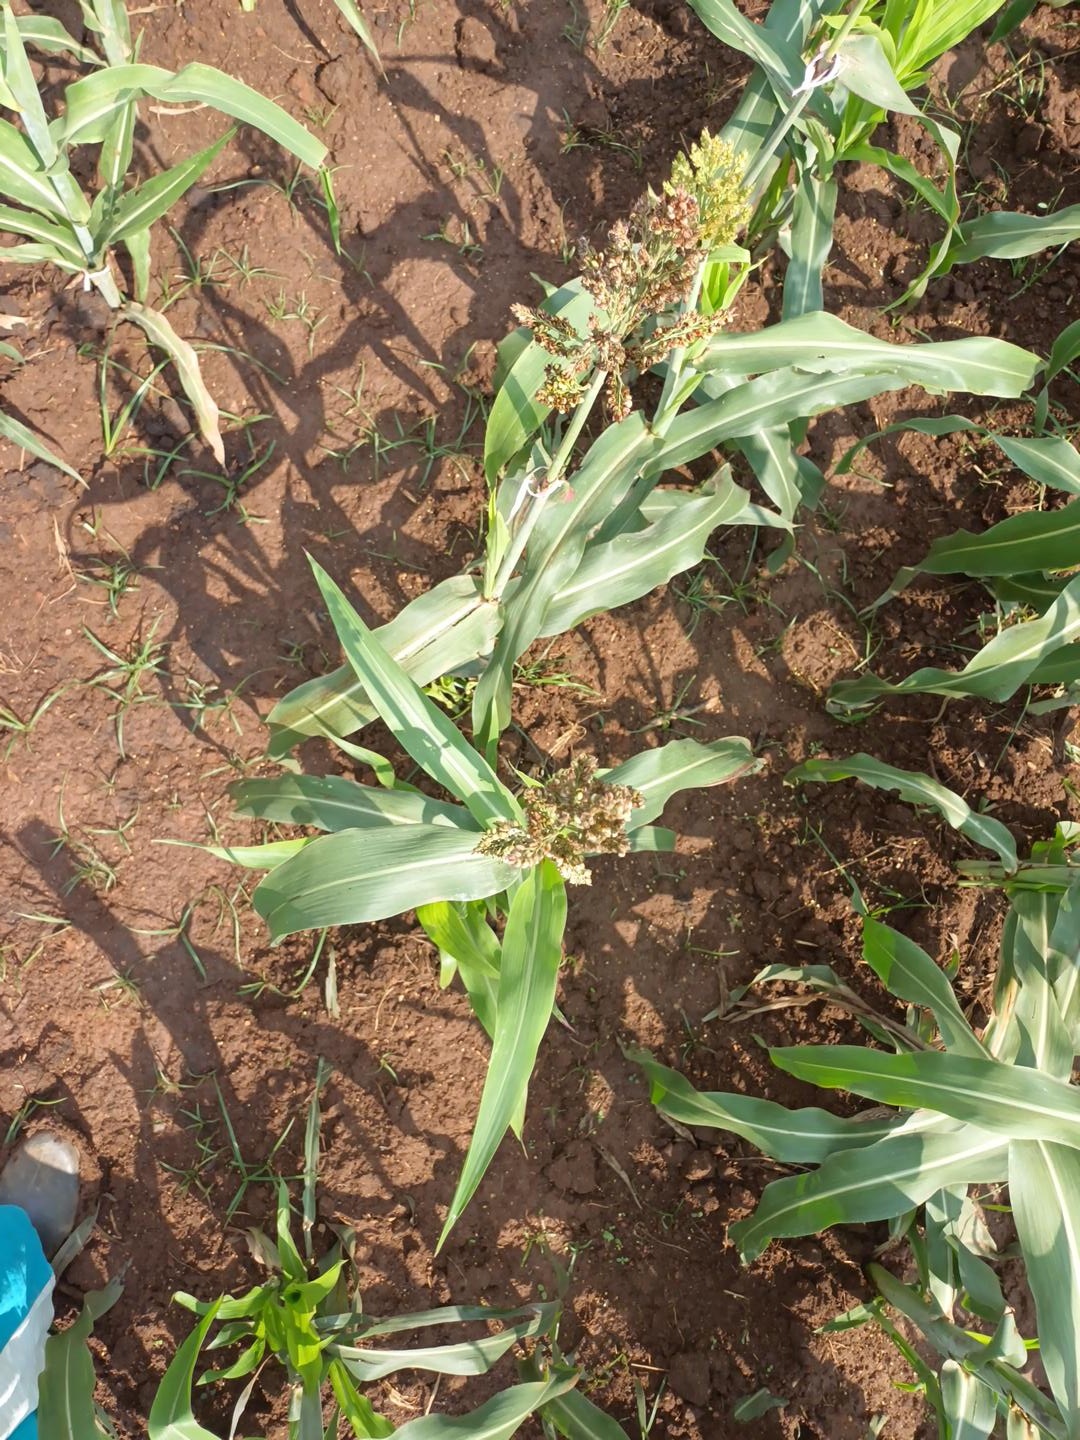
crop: sorghum
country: Kenya
